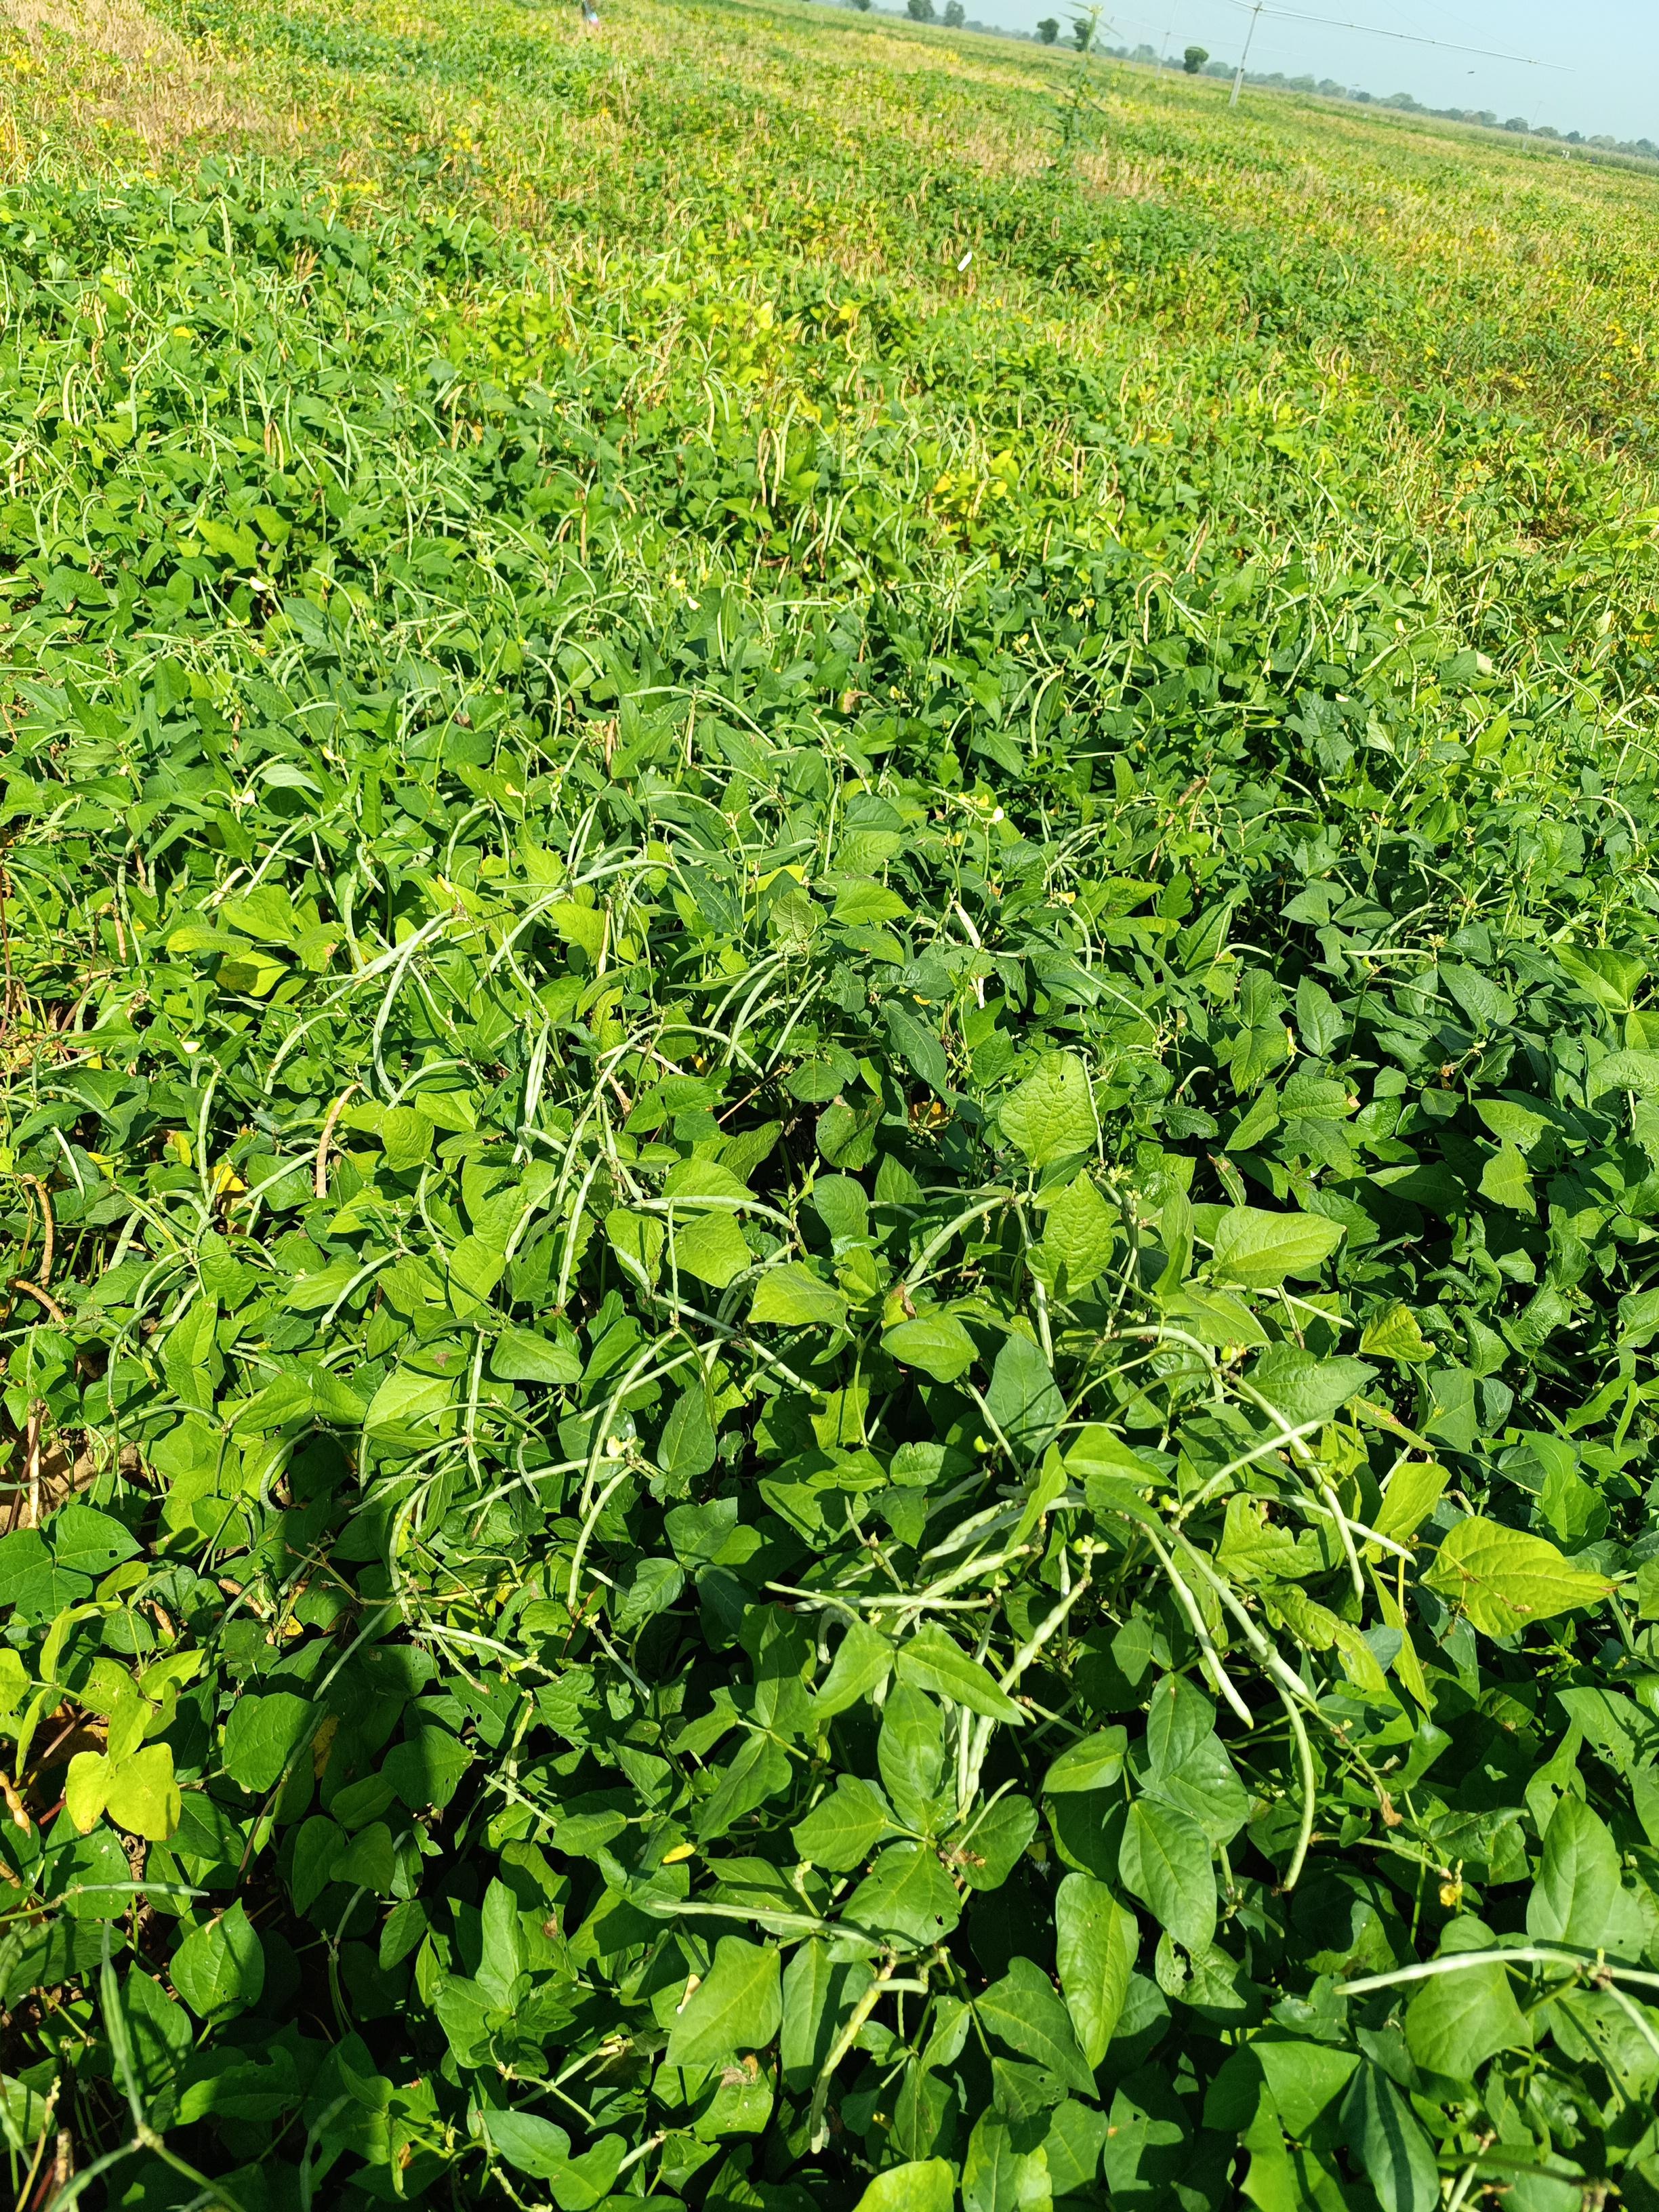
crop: cowpea
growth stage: maturity
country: Nigeria
